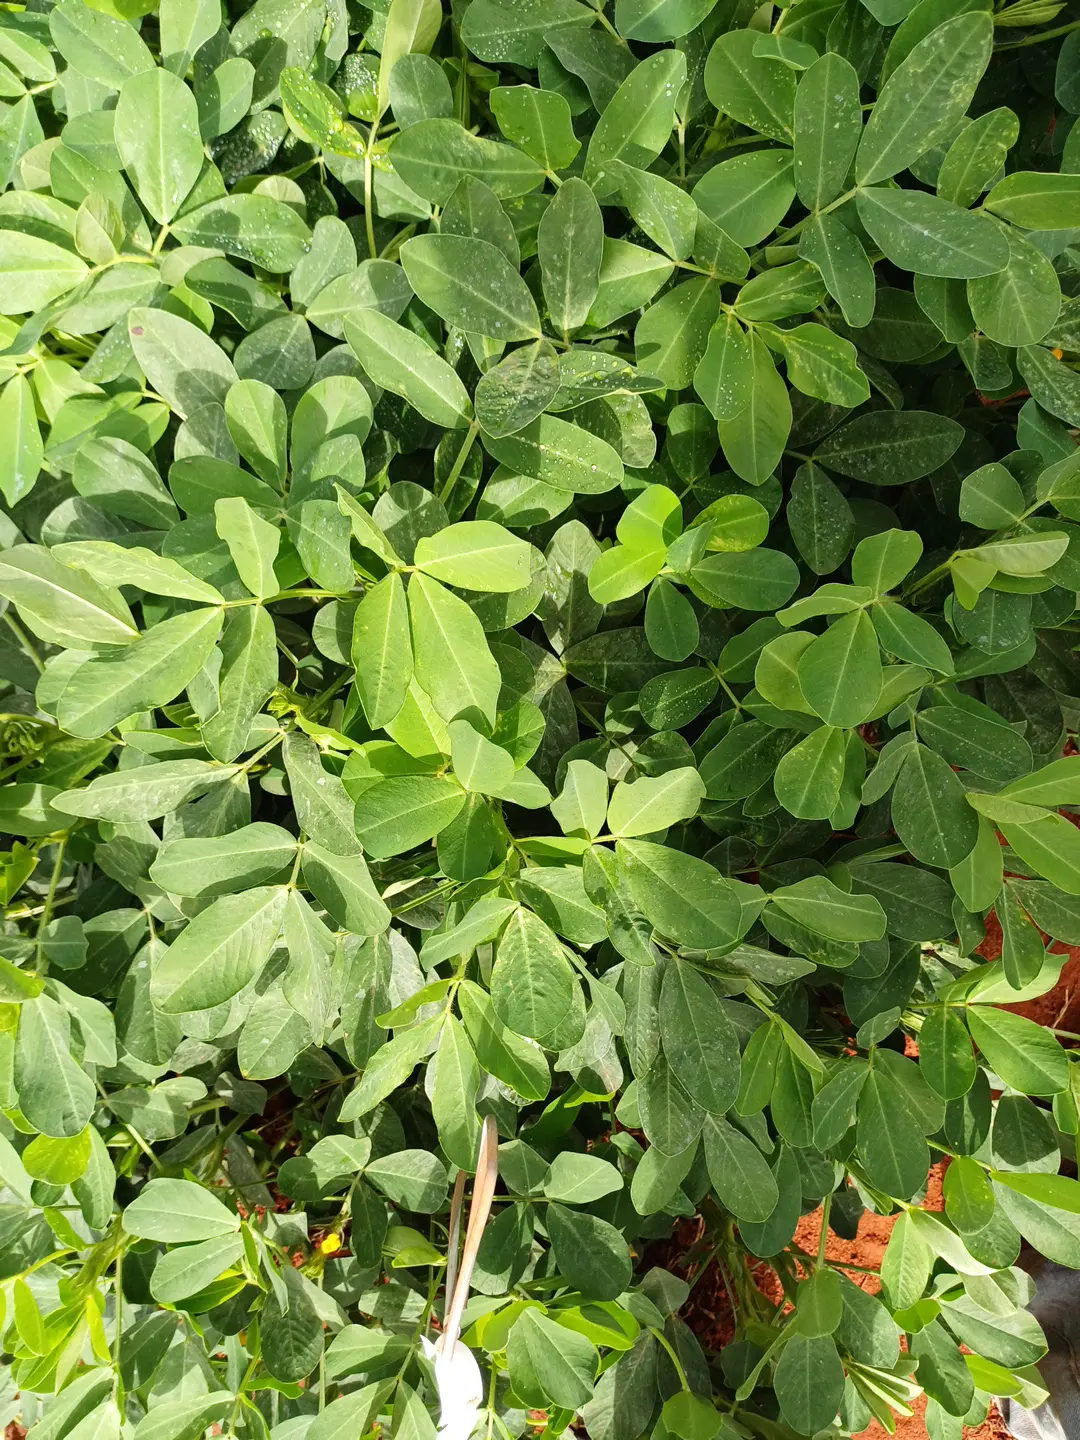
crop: groundnut
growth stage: flowering
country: Kenya
